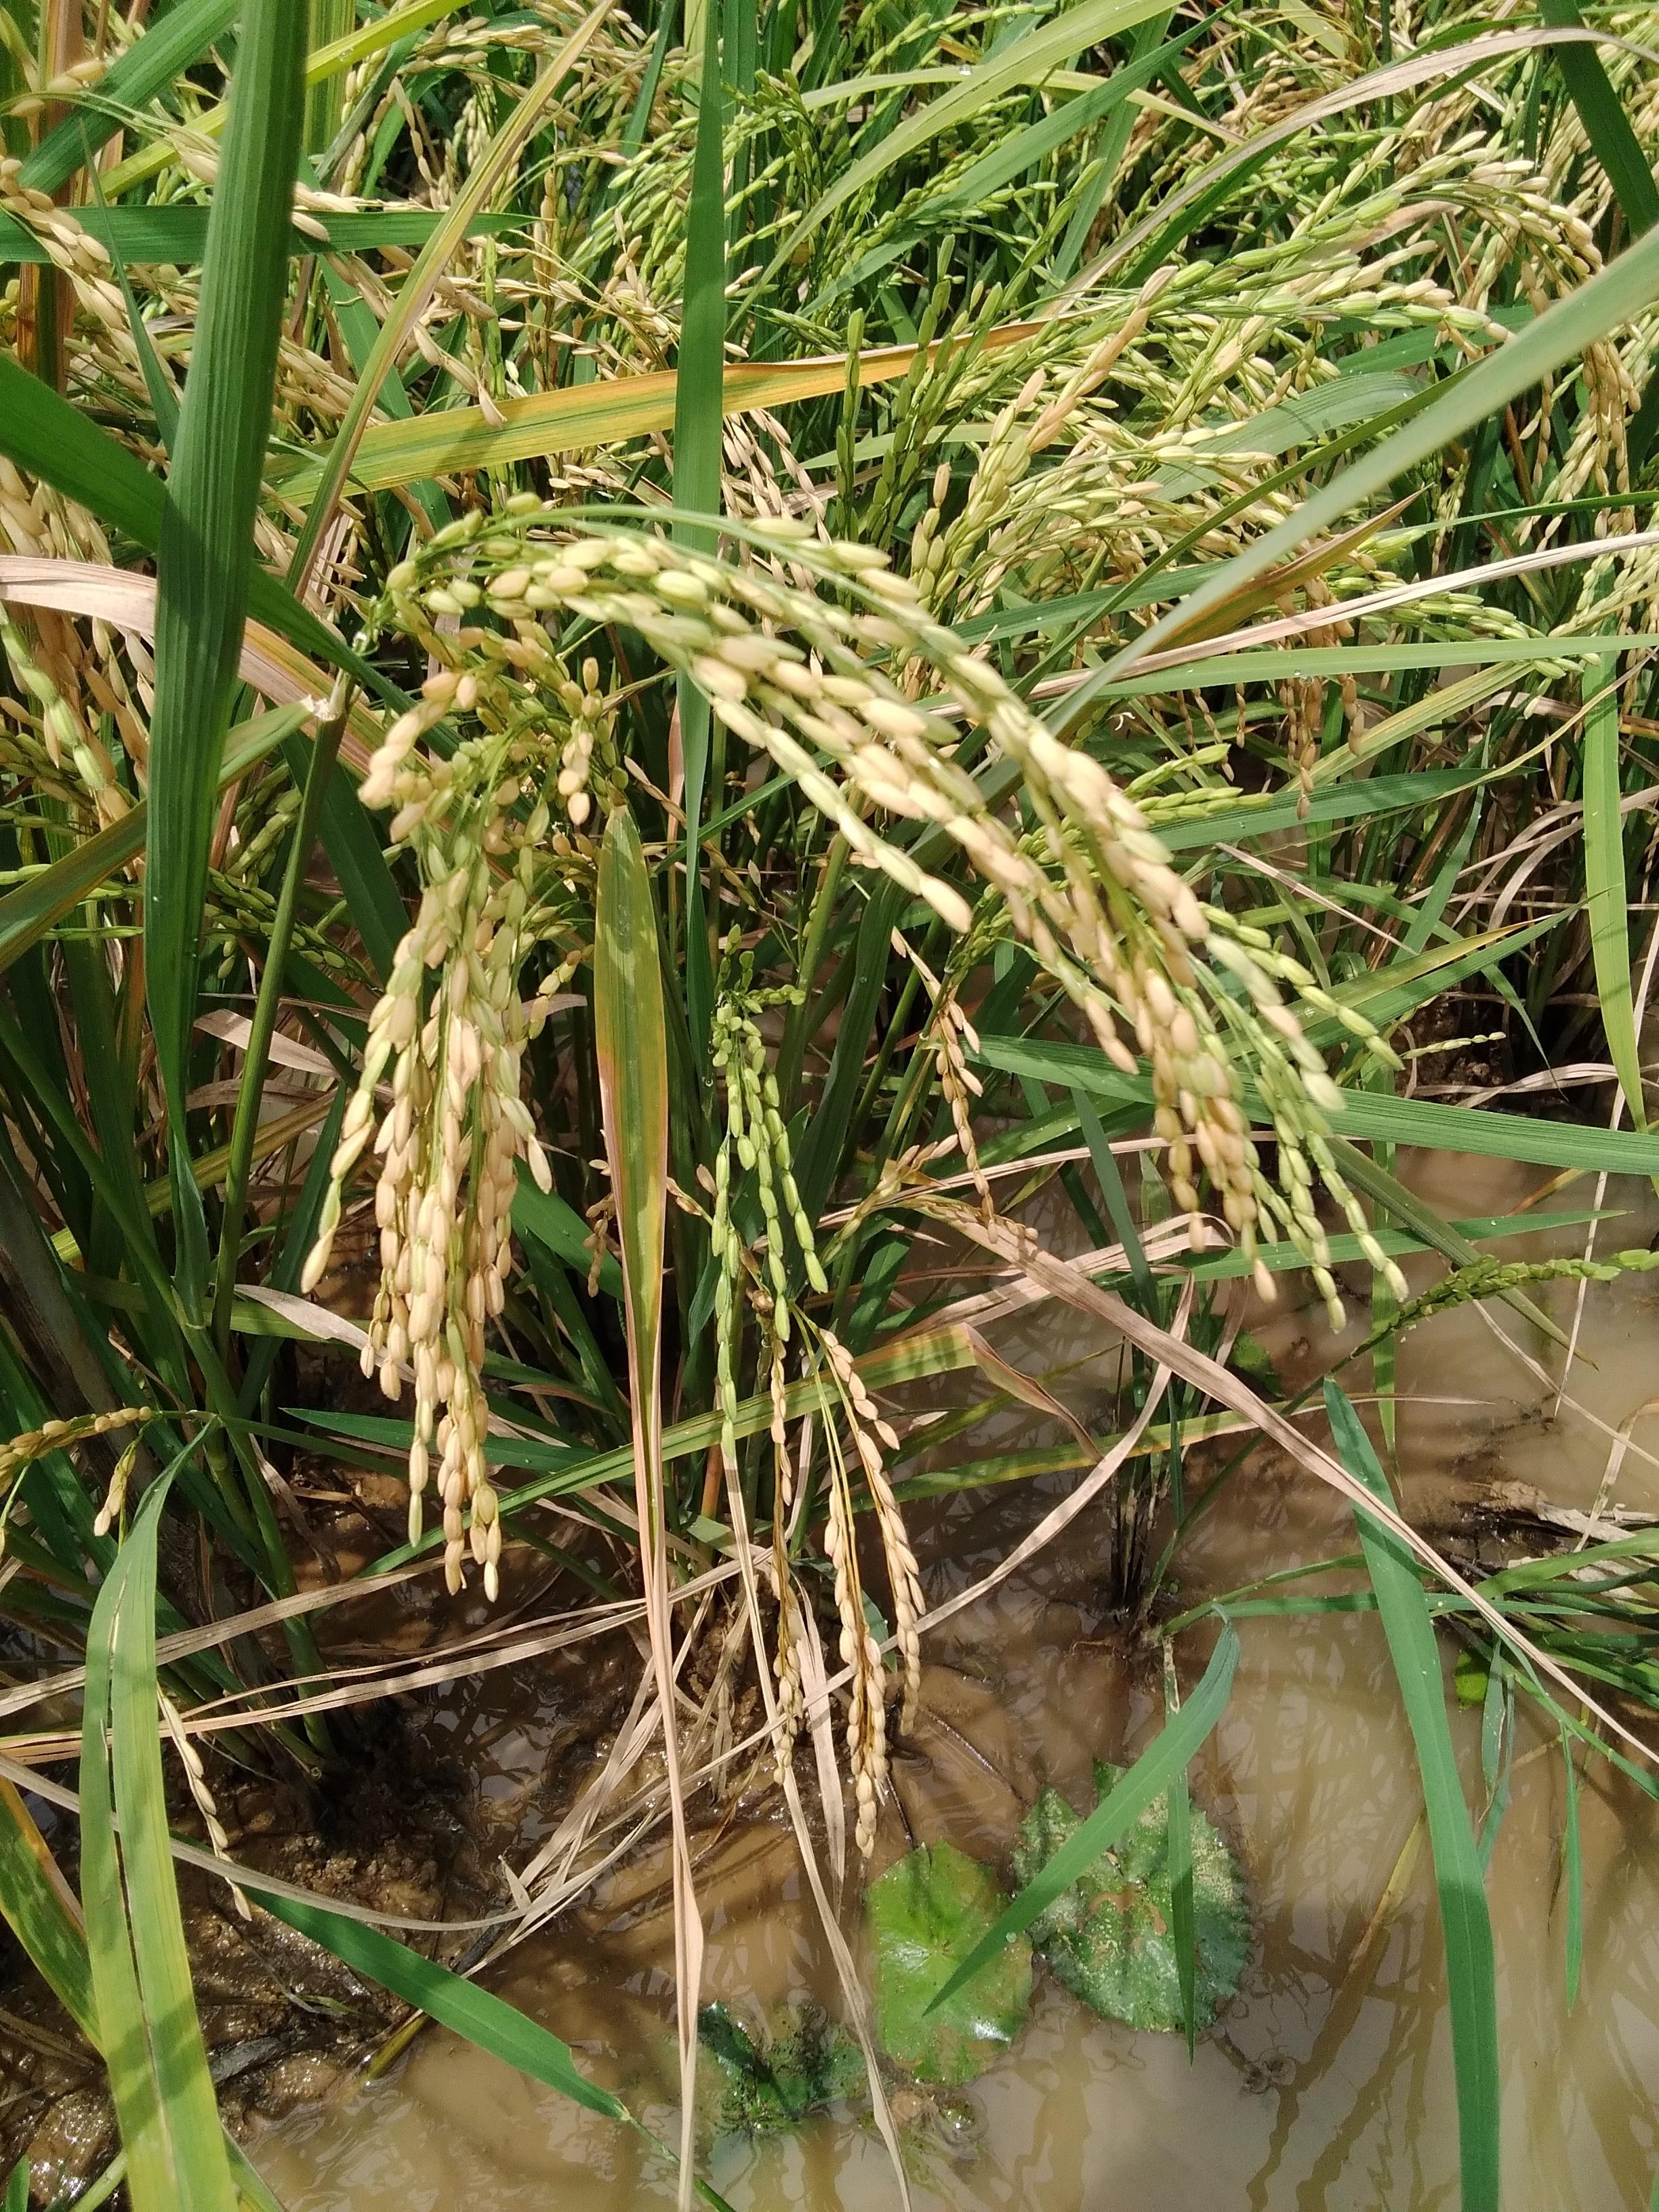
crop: rice
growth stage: ripening
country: Nigeria
